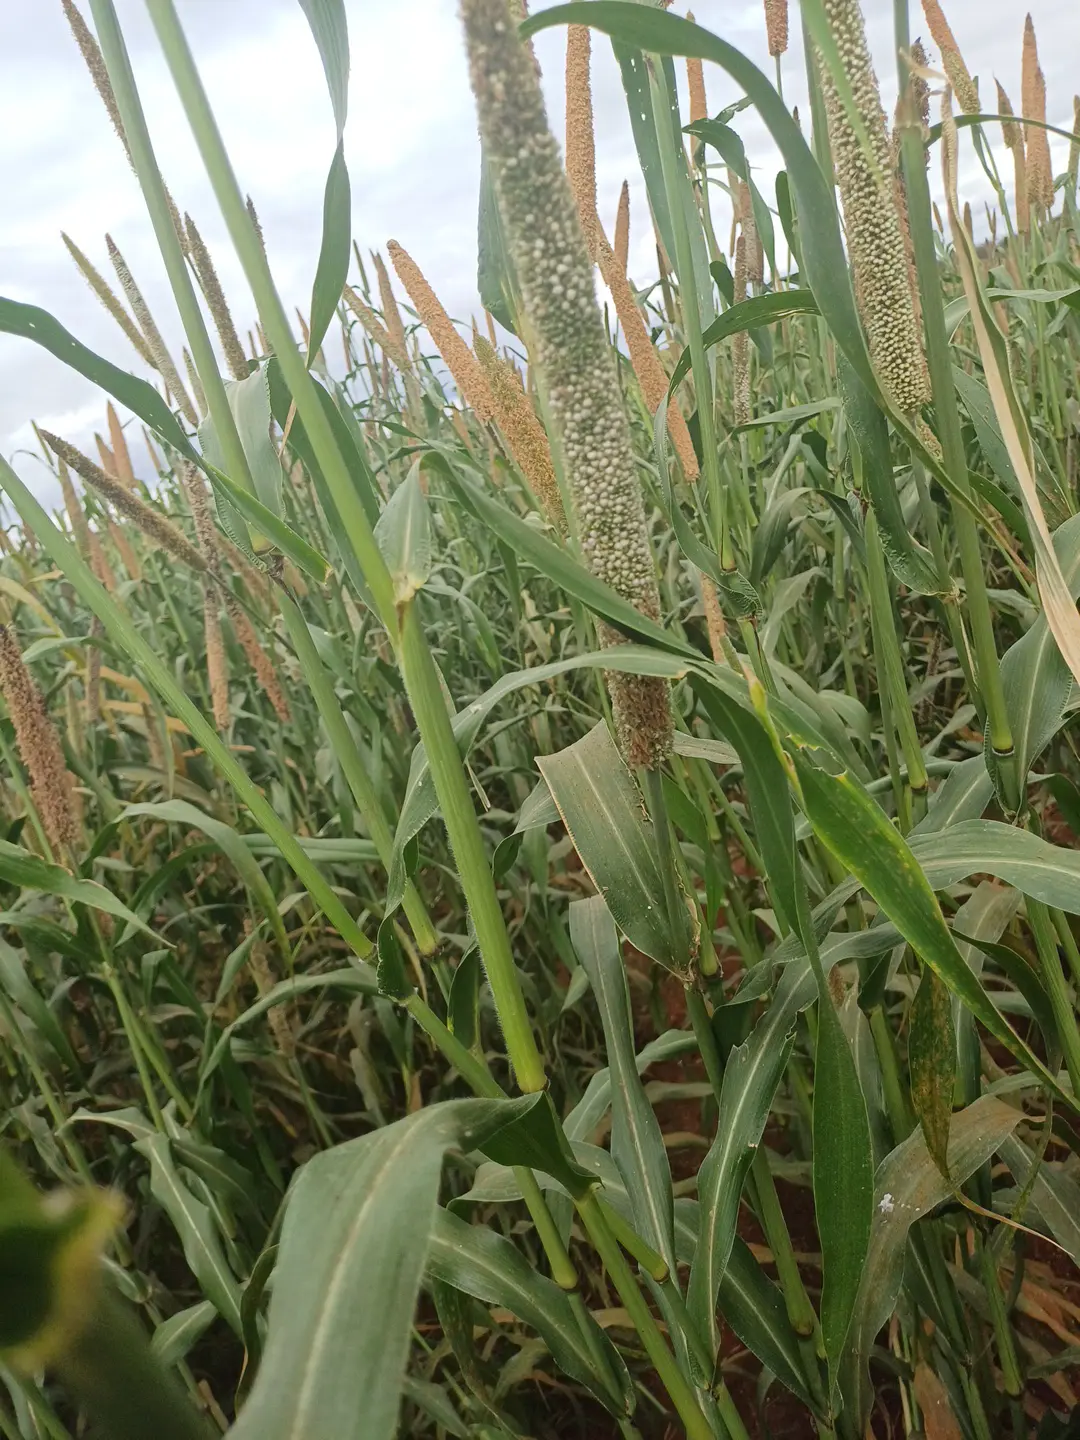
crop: pearl millet
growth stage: flowering
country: Kenya
